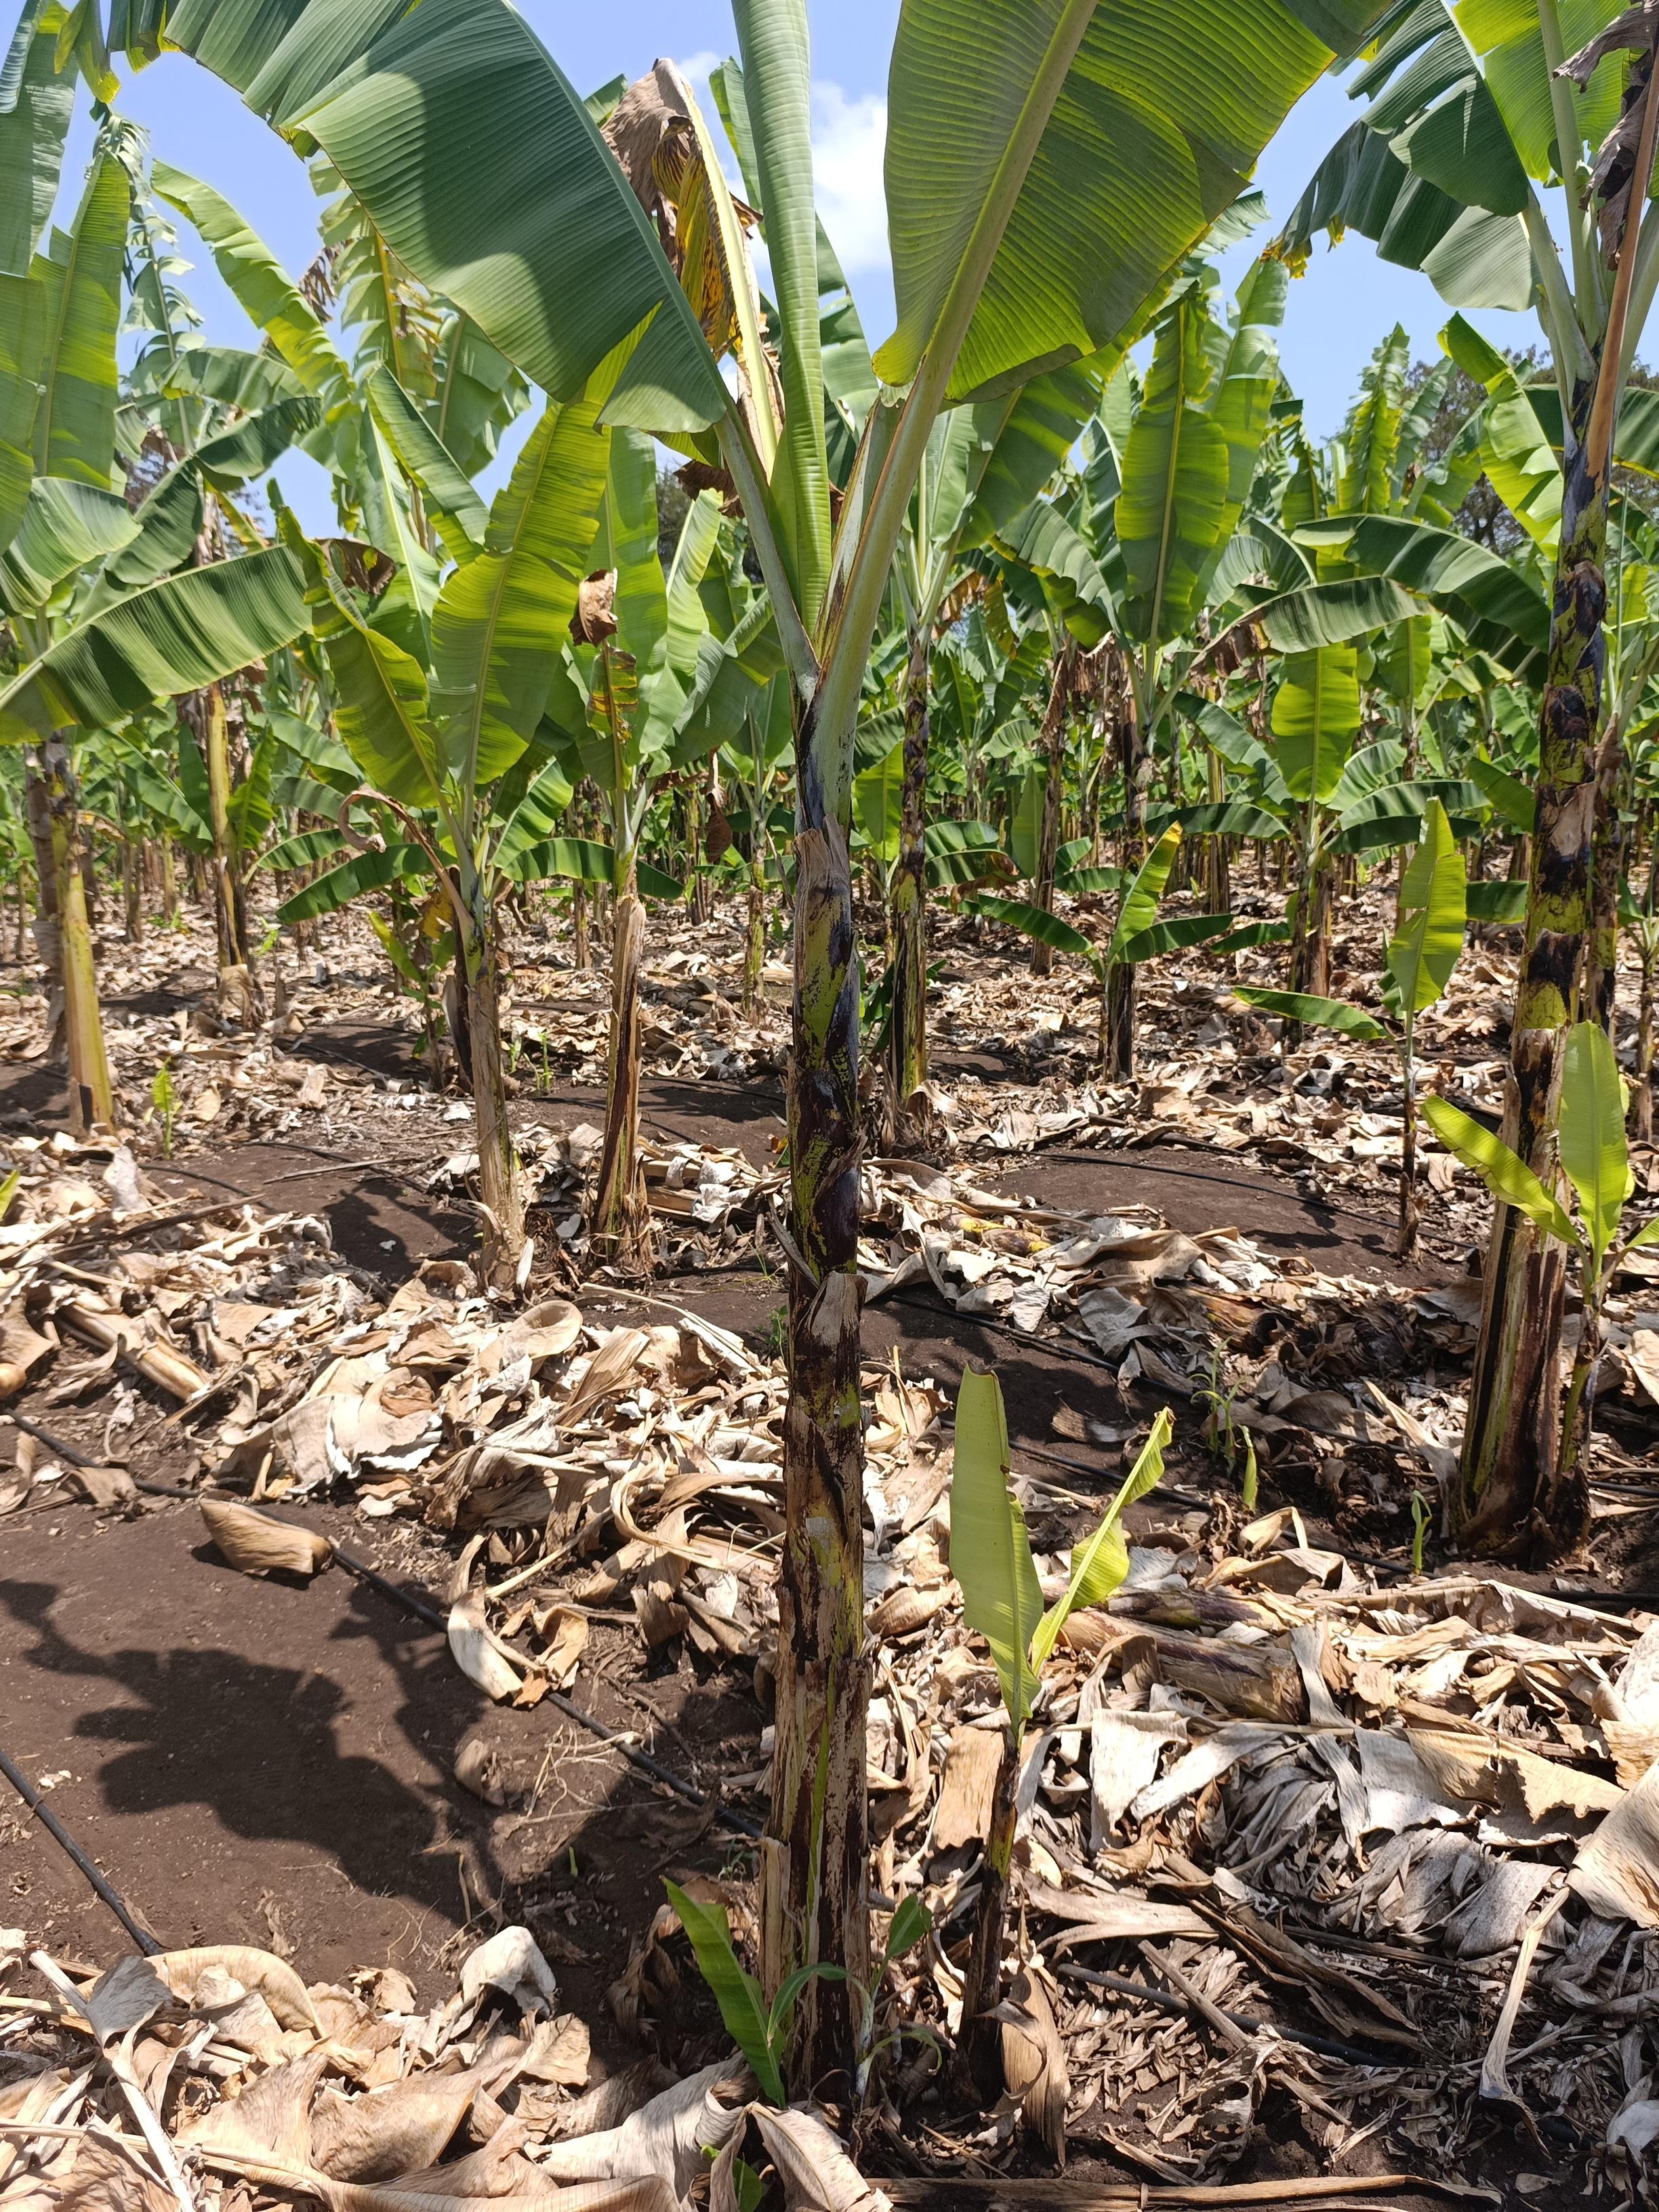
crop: banana
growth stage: vegetative
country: Tanzania
